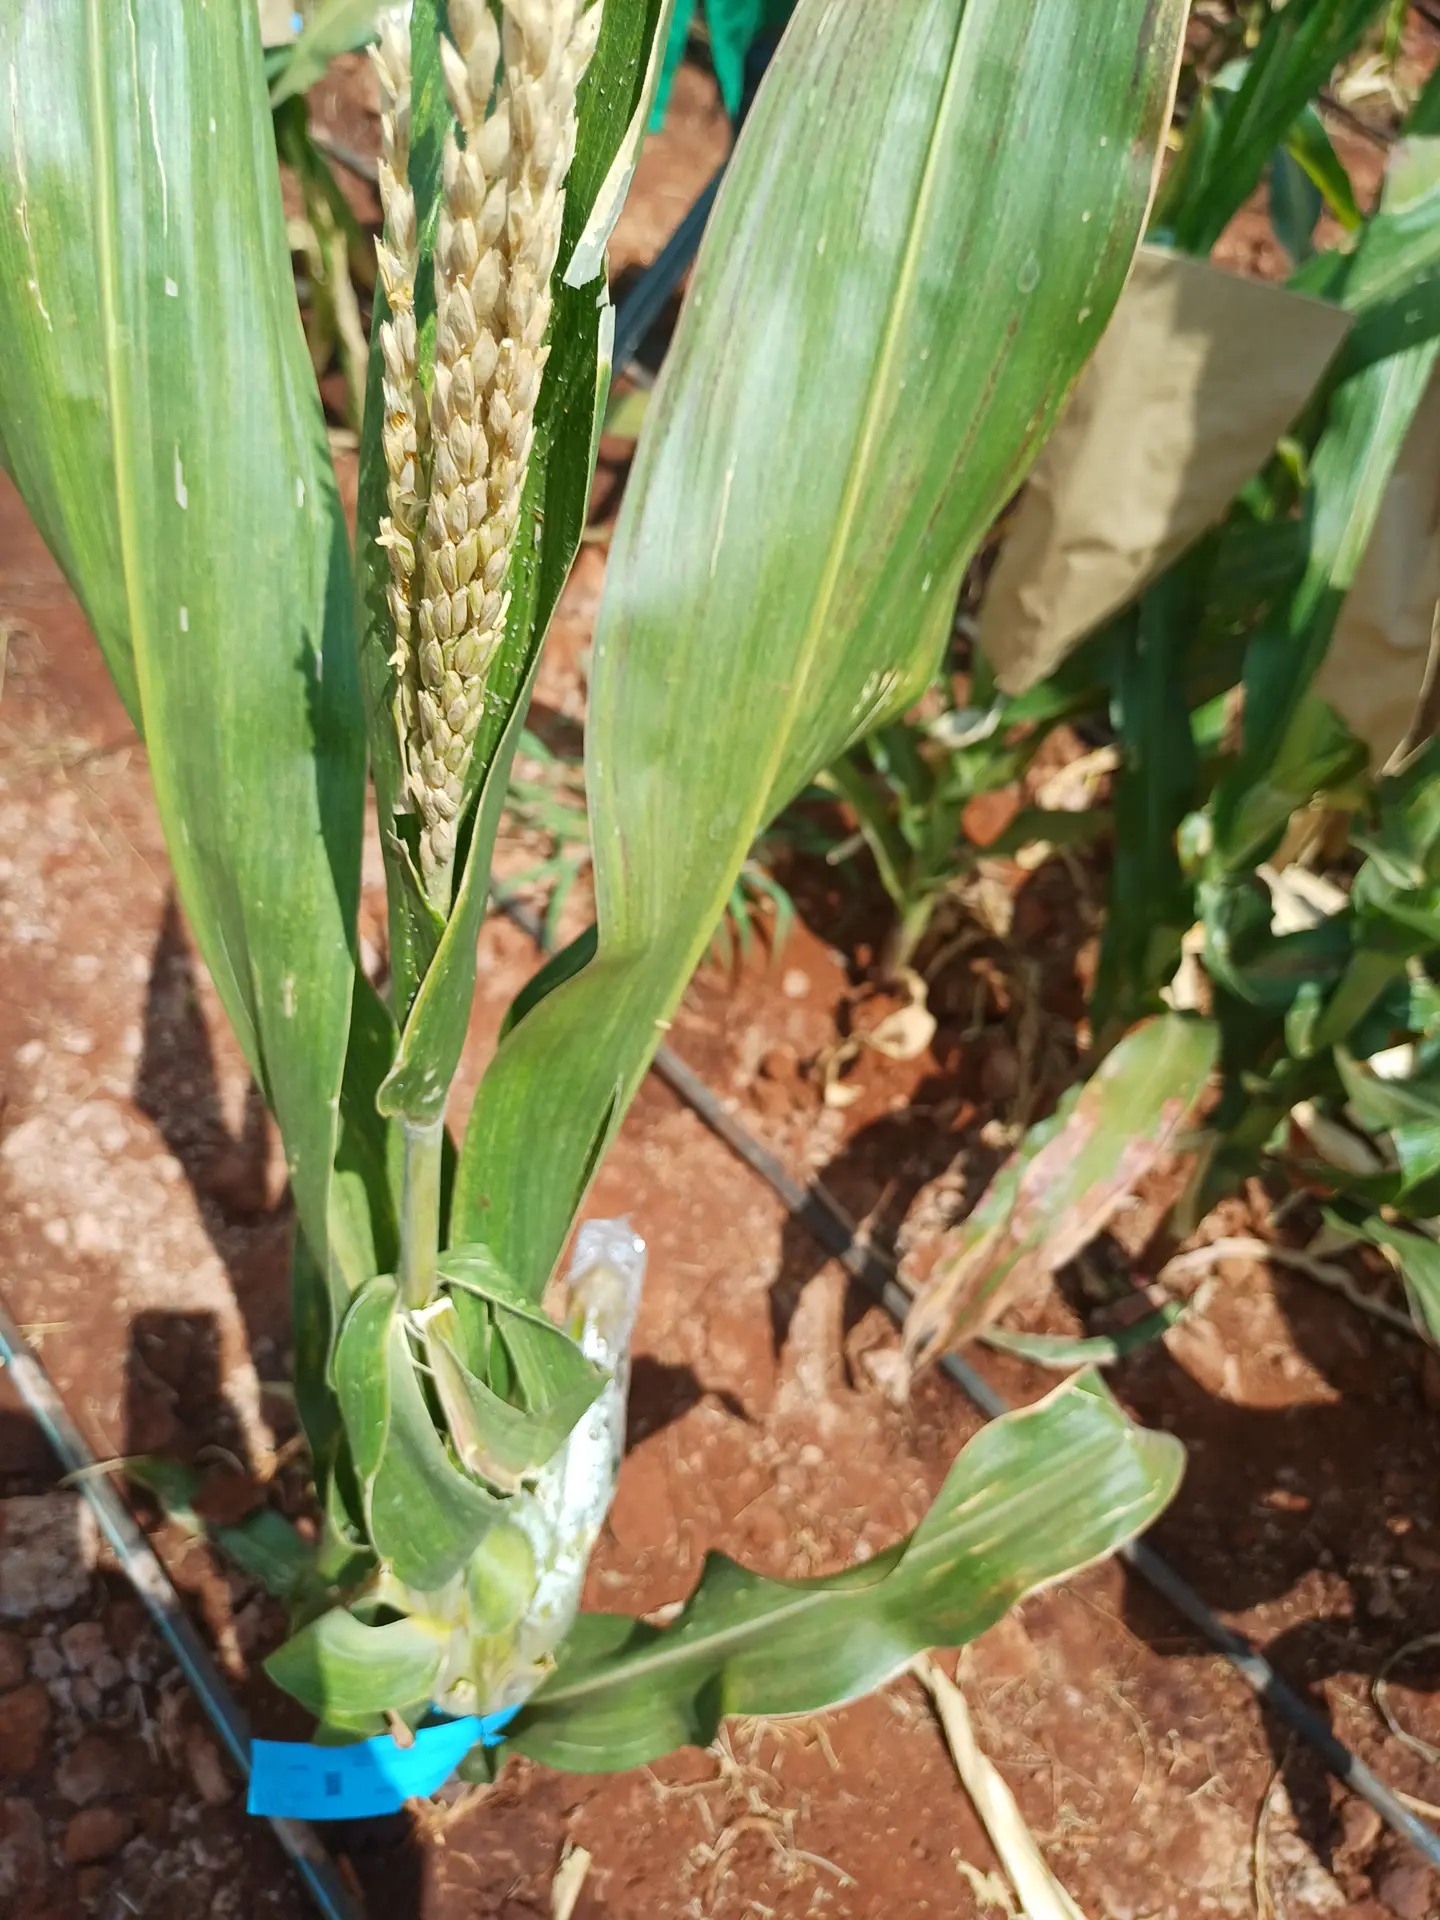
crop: maize
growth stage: flowering
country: Kenya
